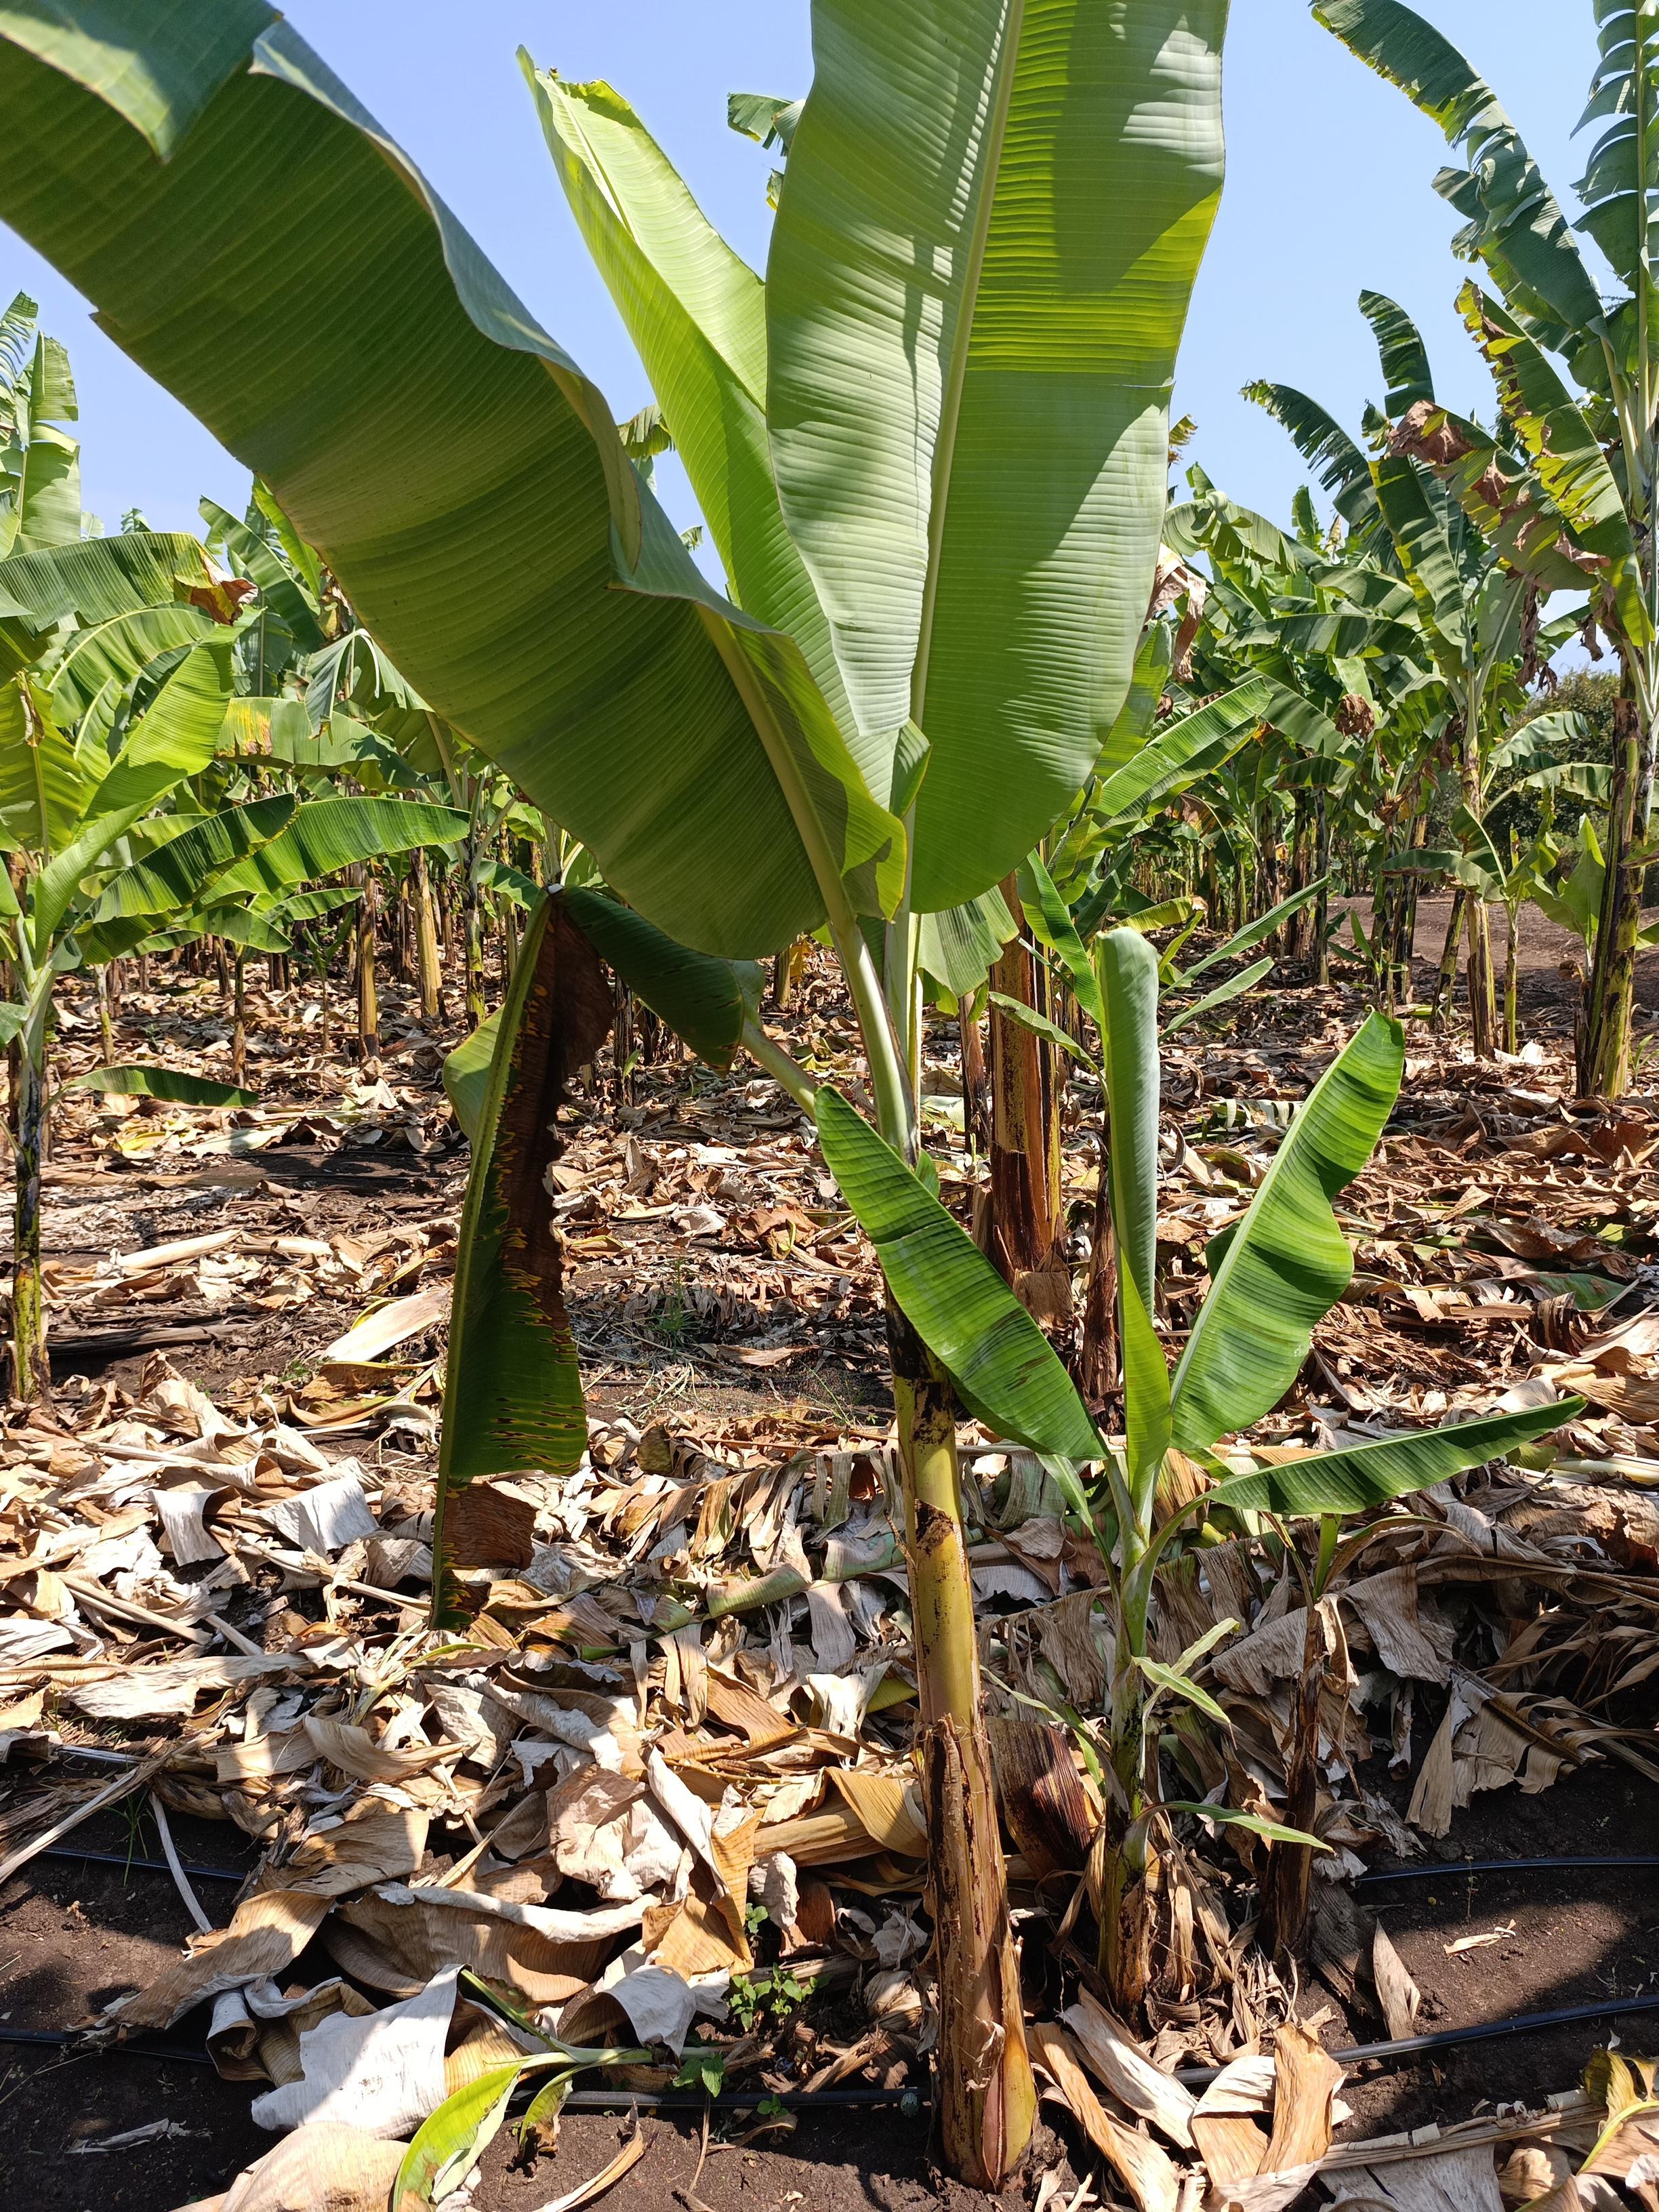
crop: banana
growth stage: vegetative
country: Tanzania
